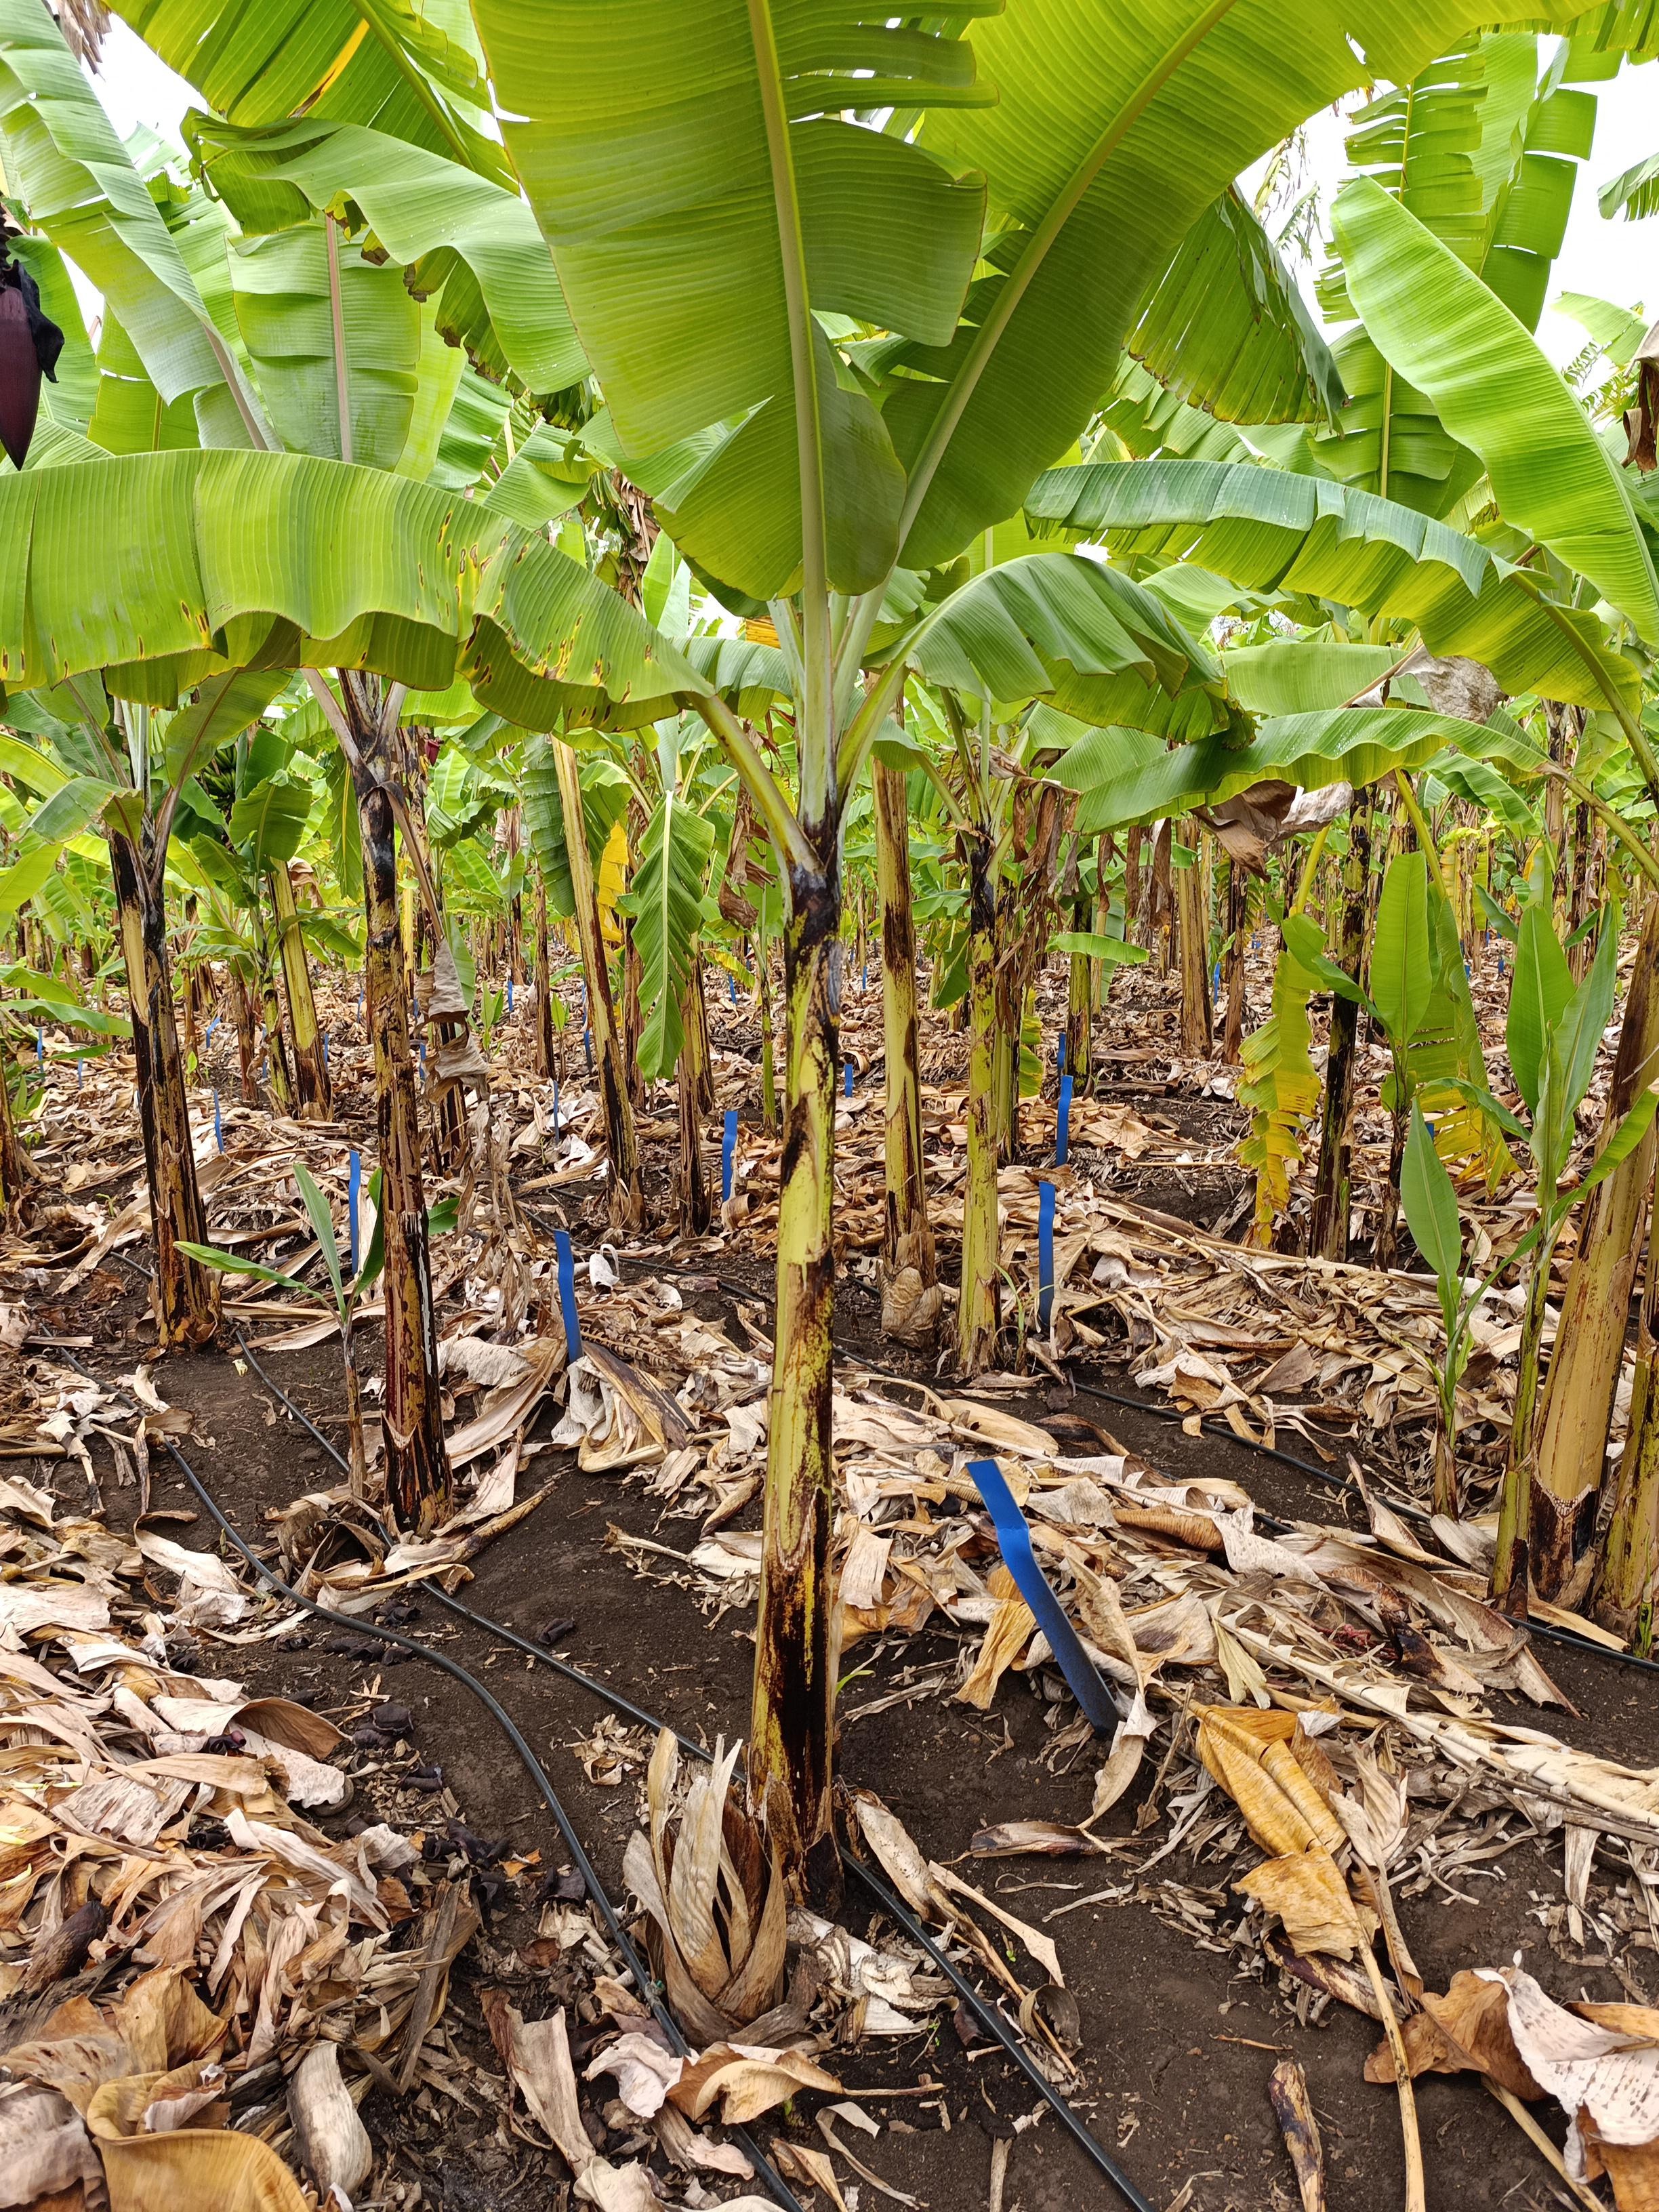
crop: banana
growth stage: vegetative
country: Tanzania
